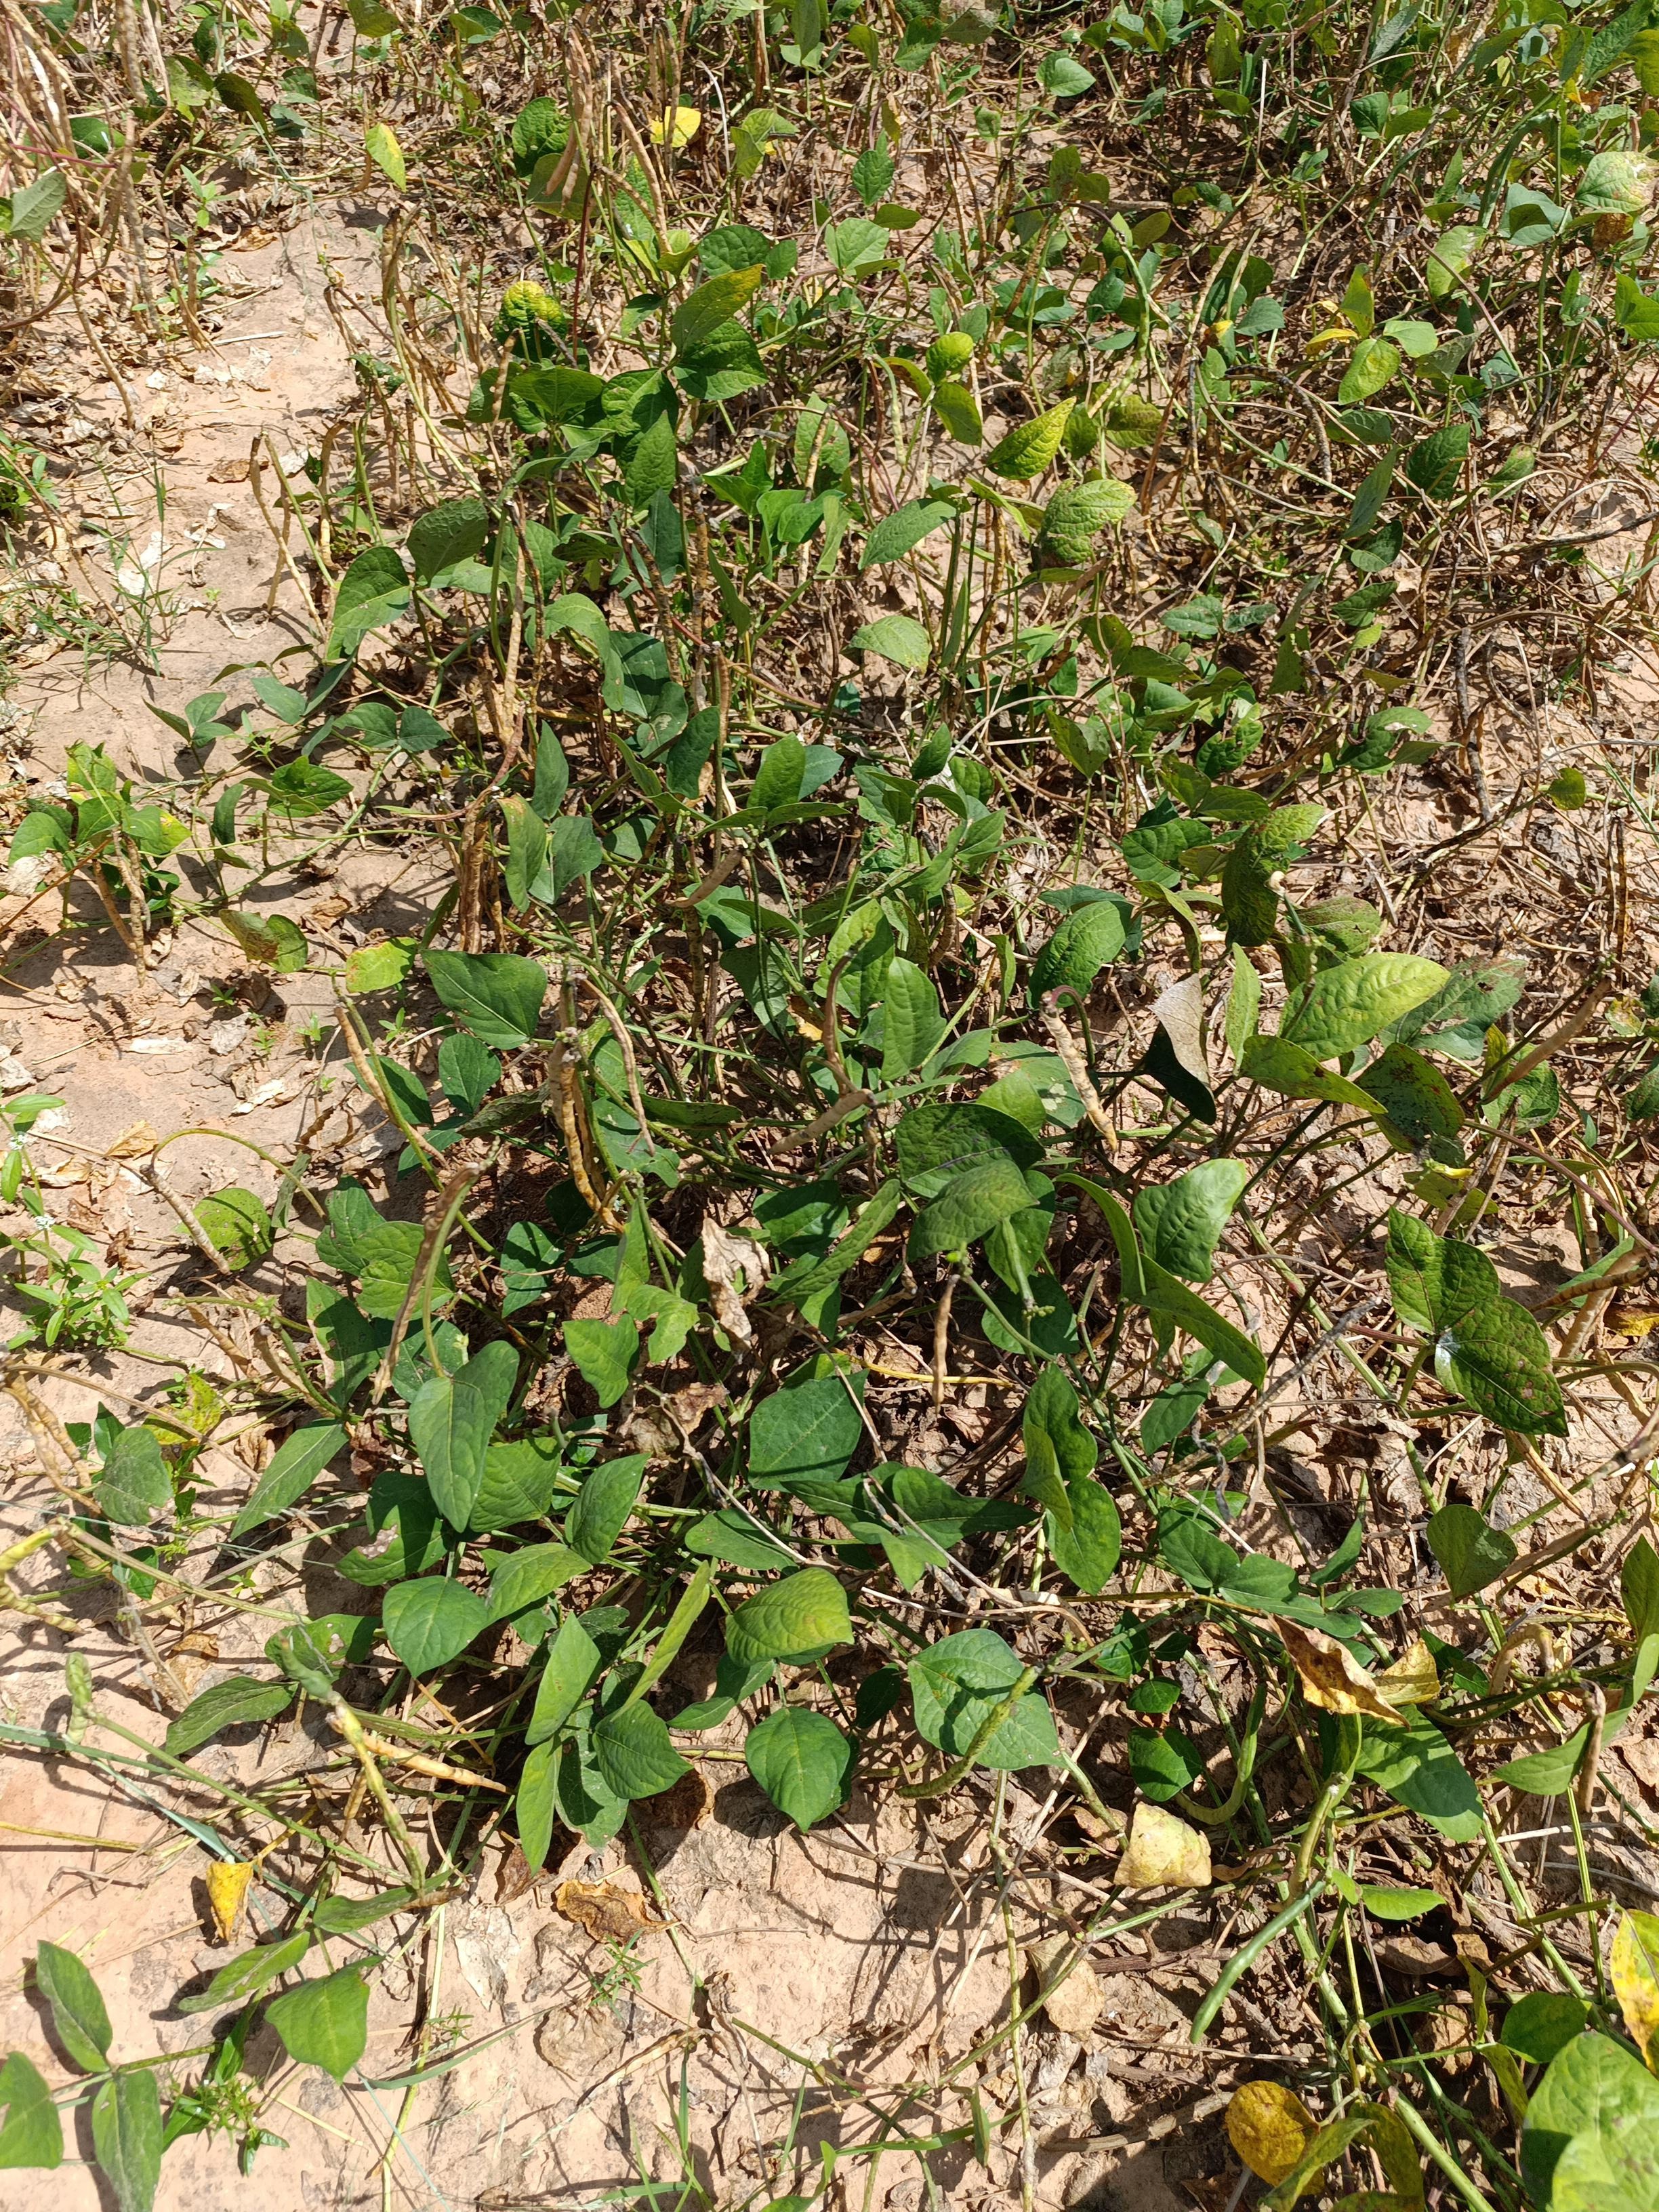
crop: cowpea
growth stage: maturity
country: Nigeria
